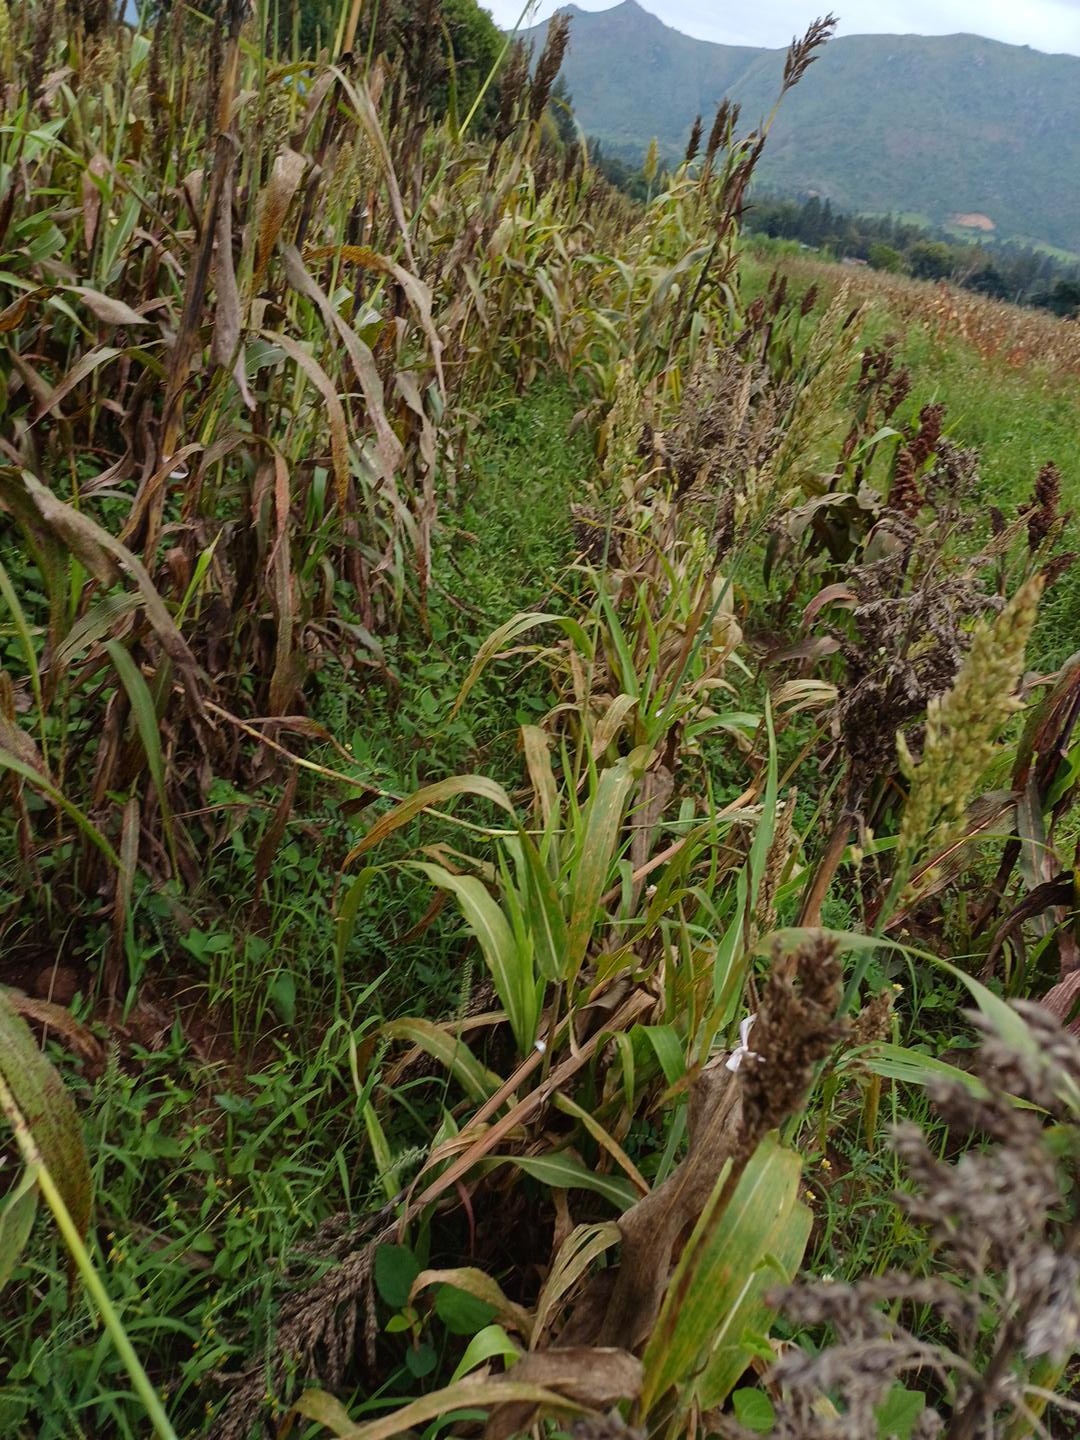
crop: sorghum
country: Kenya
